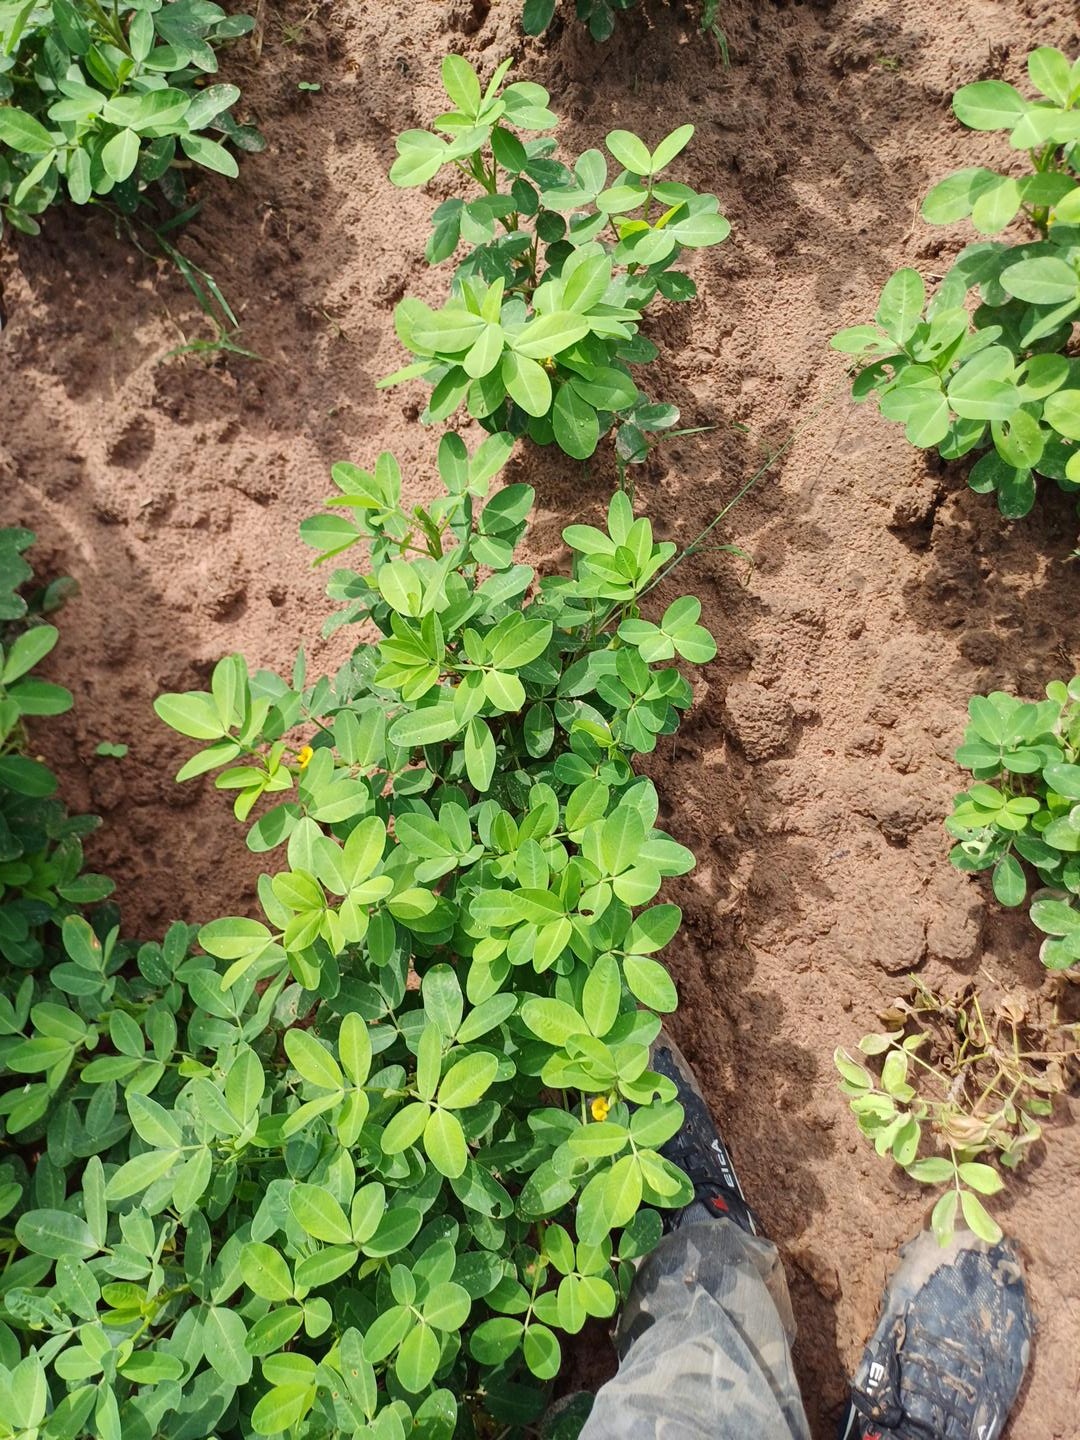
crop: groundnut
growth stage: flowering
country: Senegal
